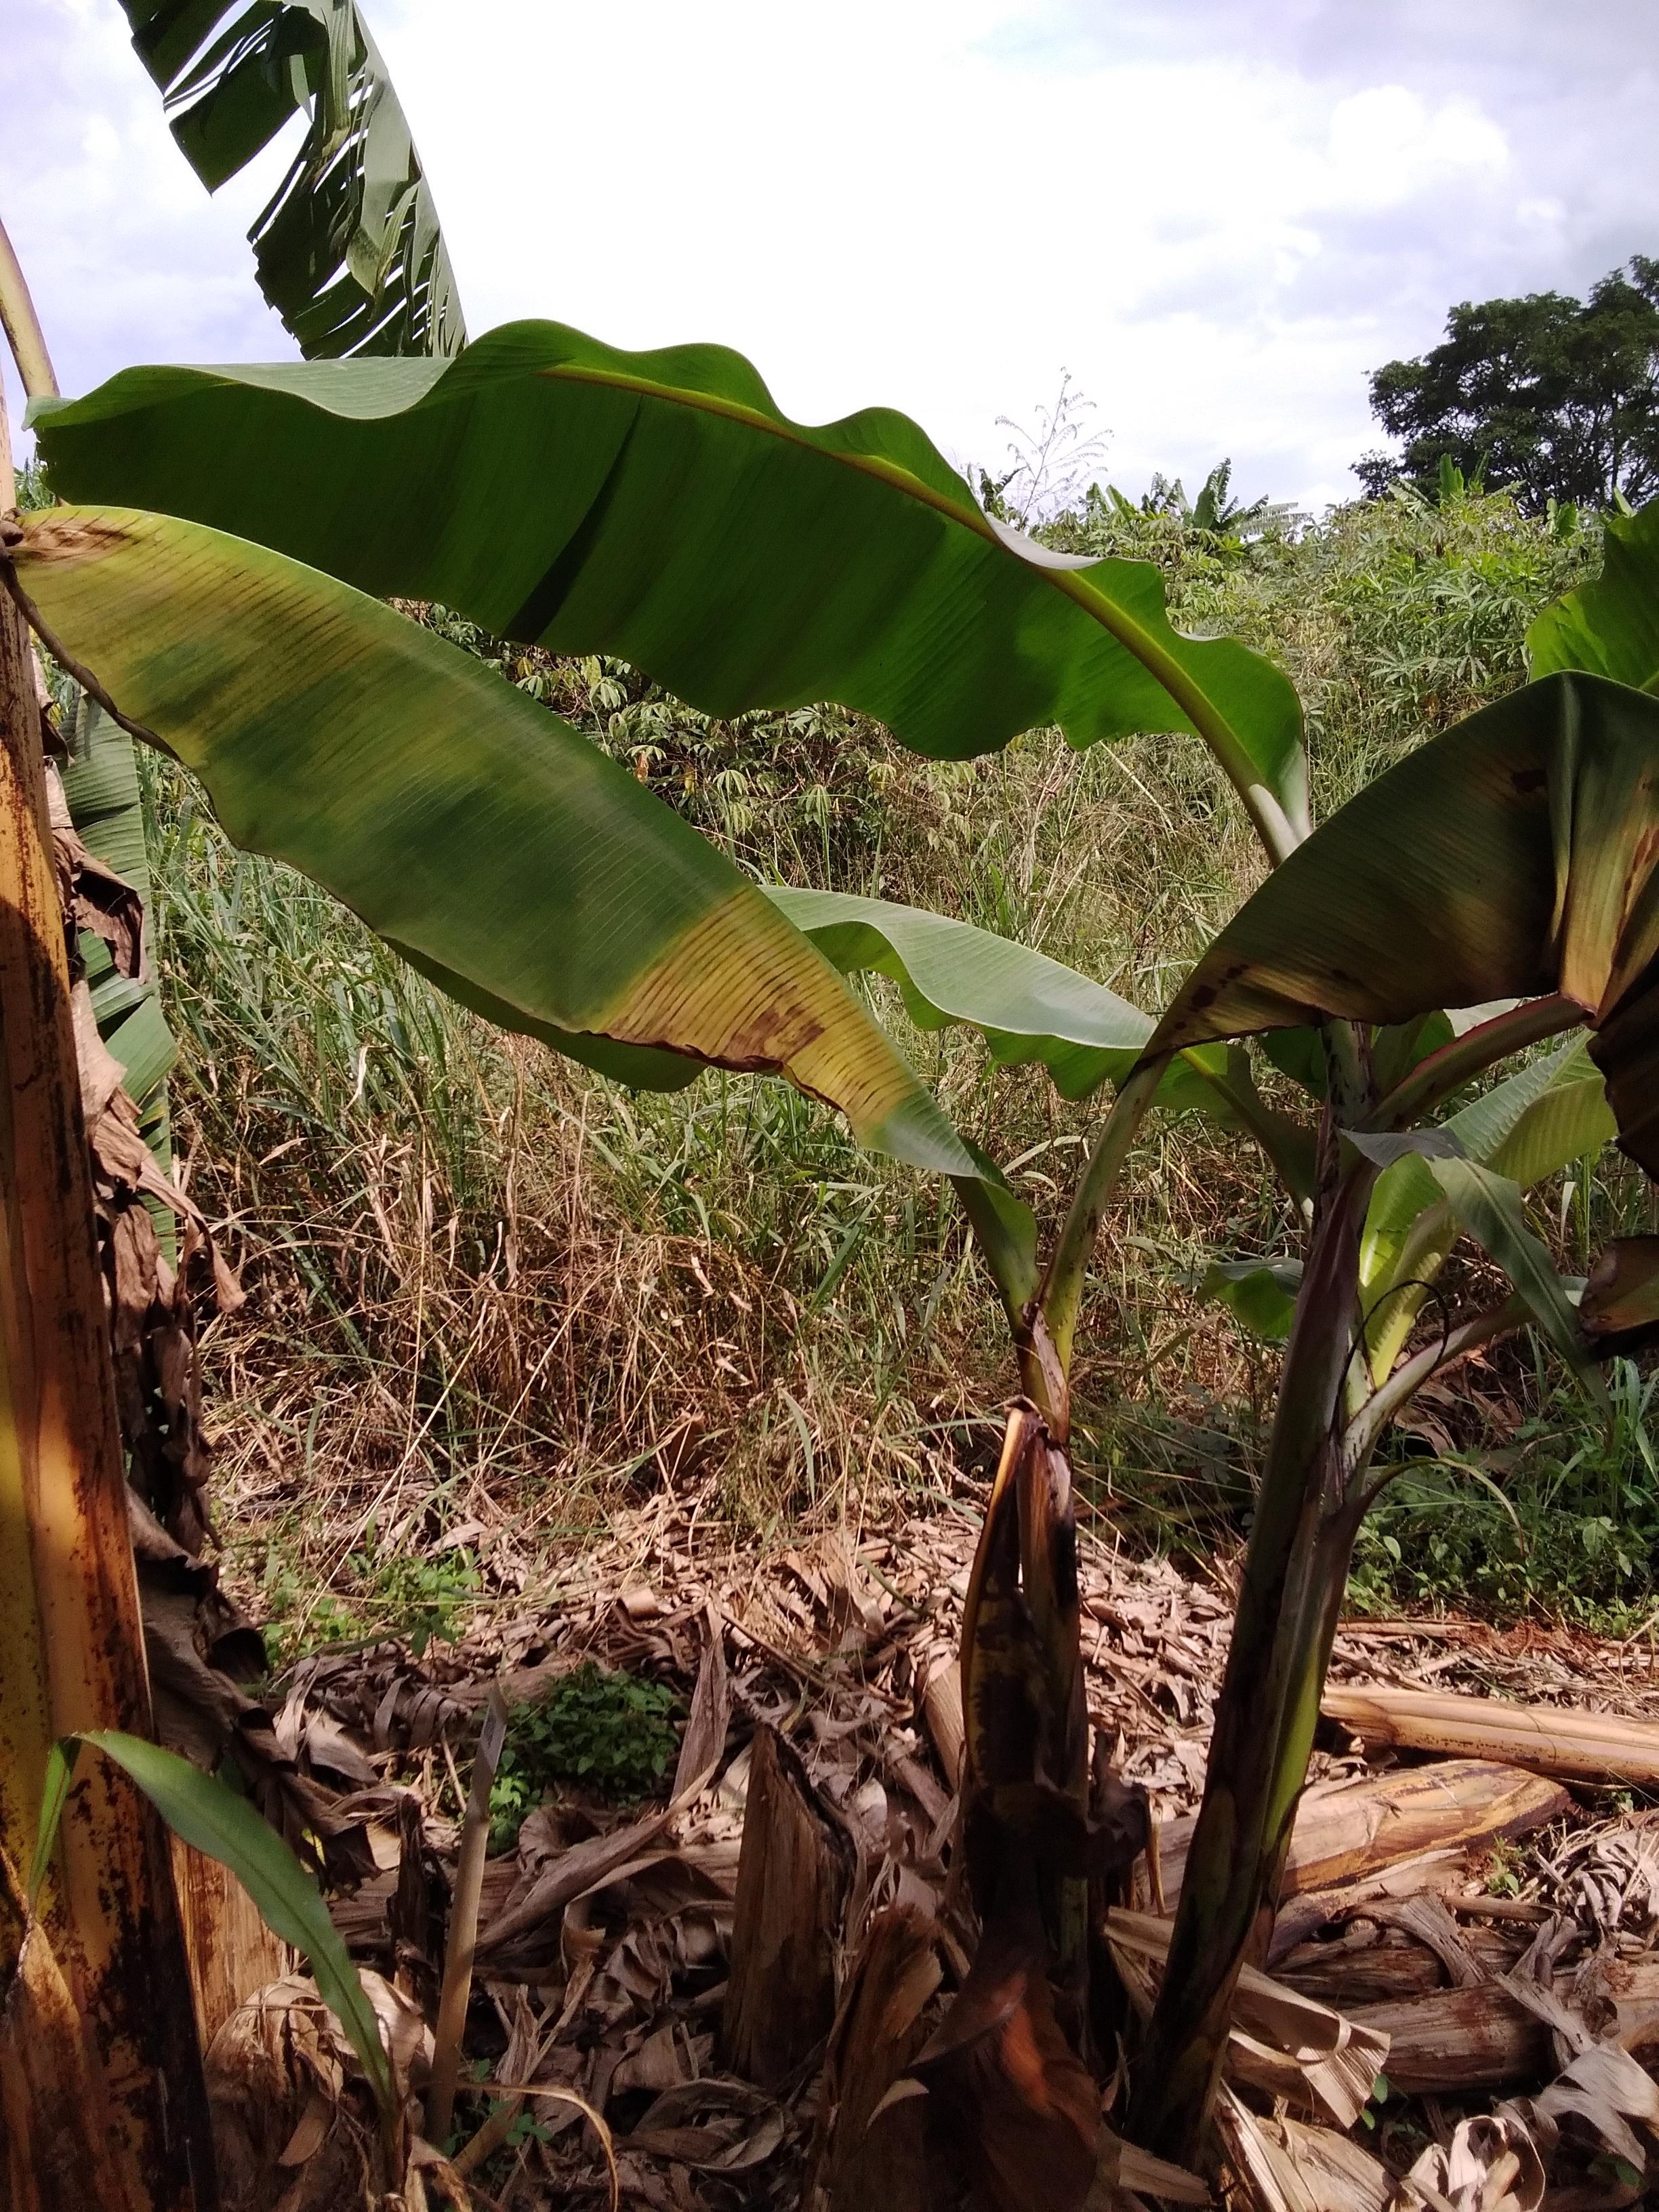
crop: banana
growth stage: vegetative
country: Uganda
